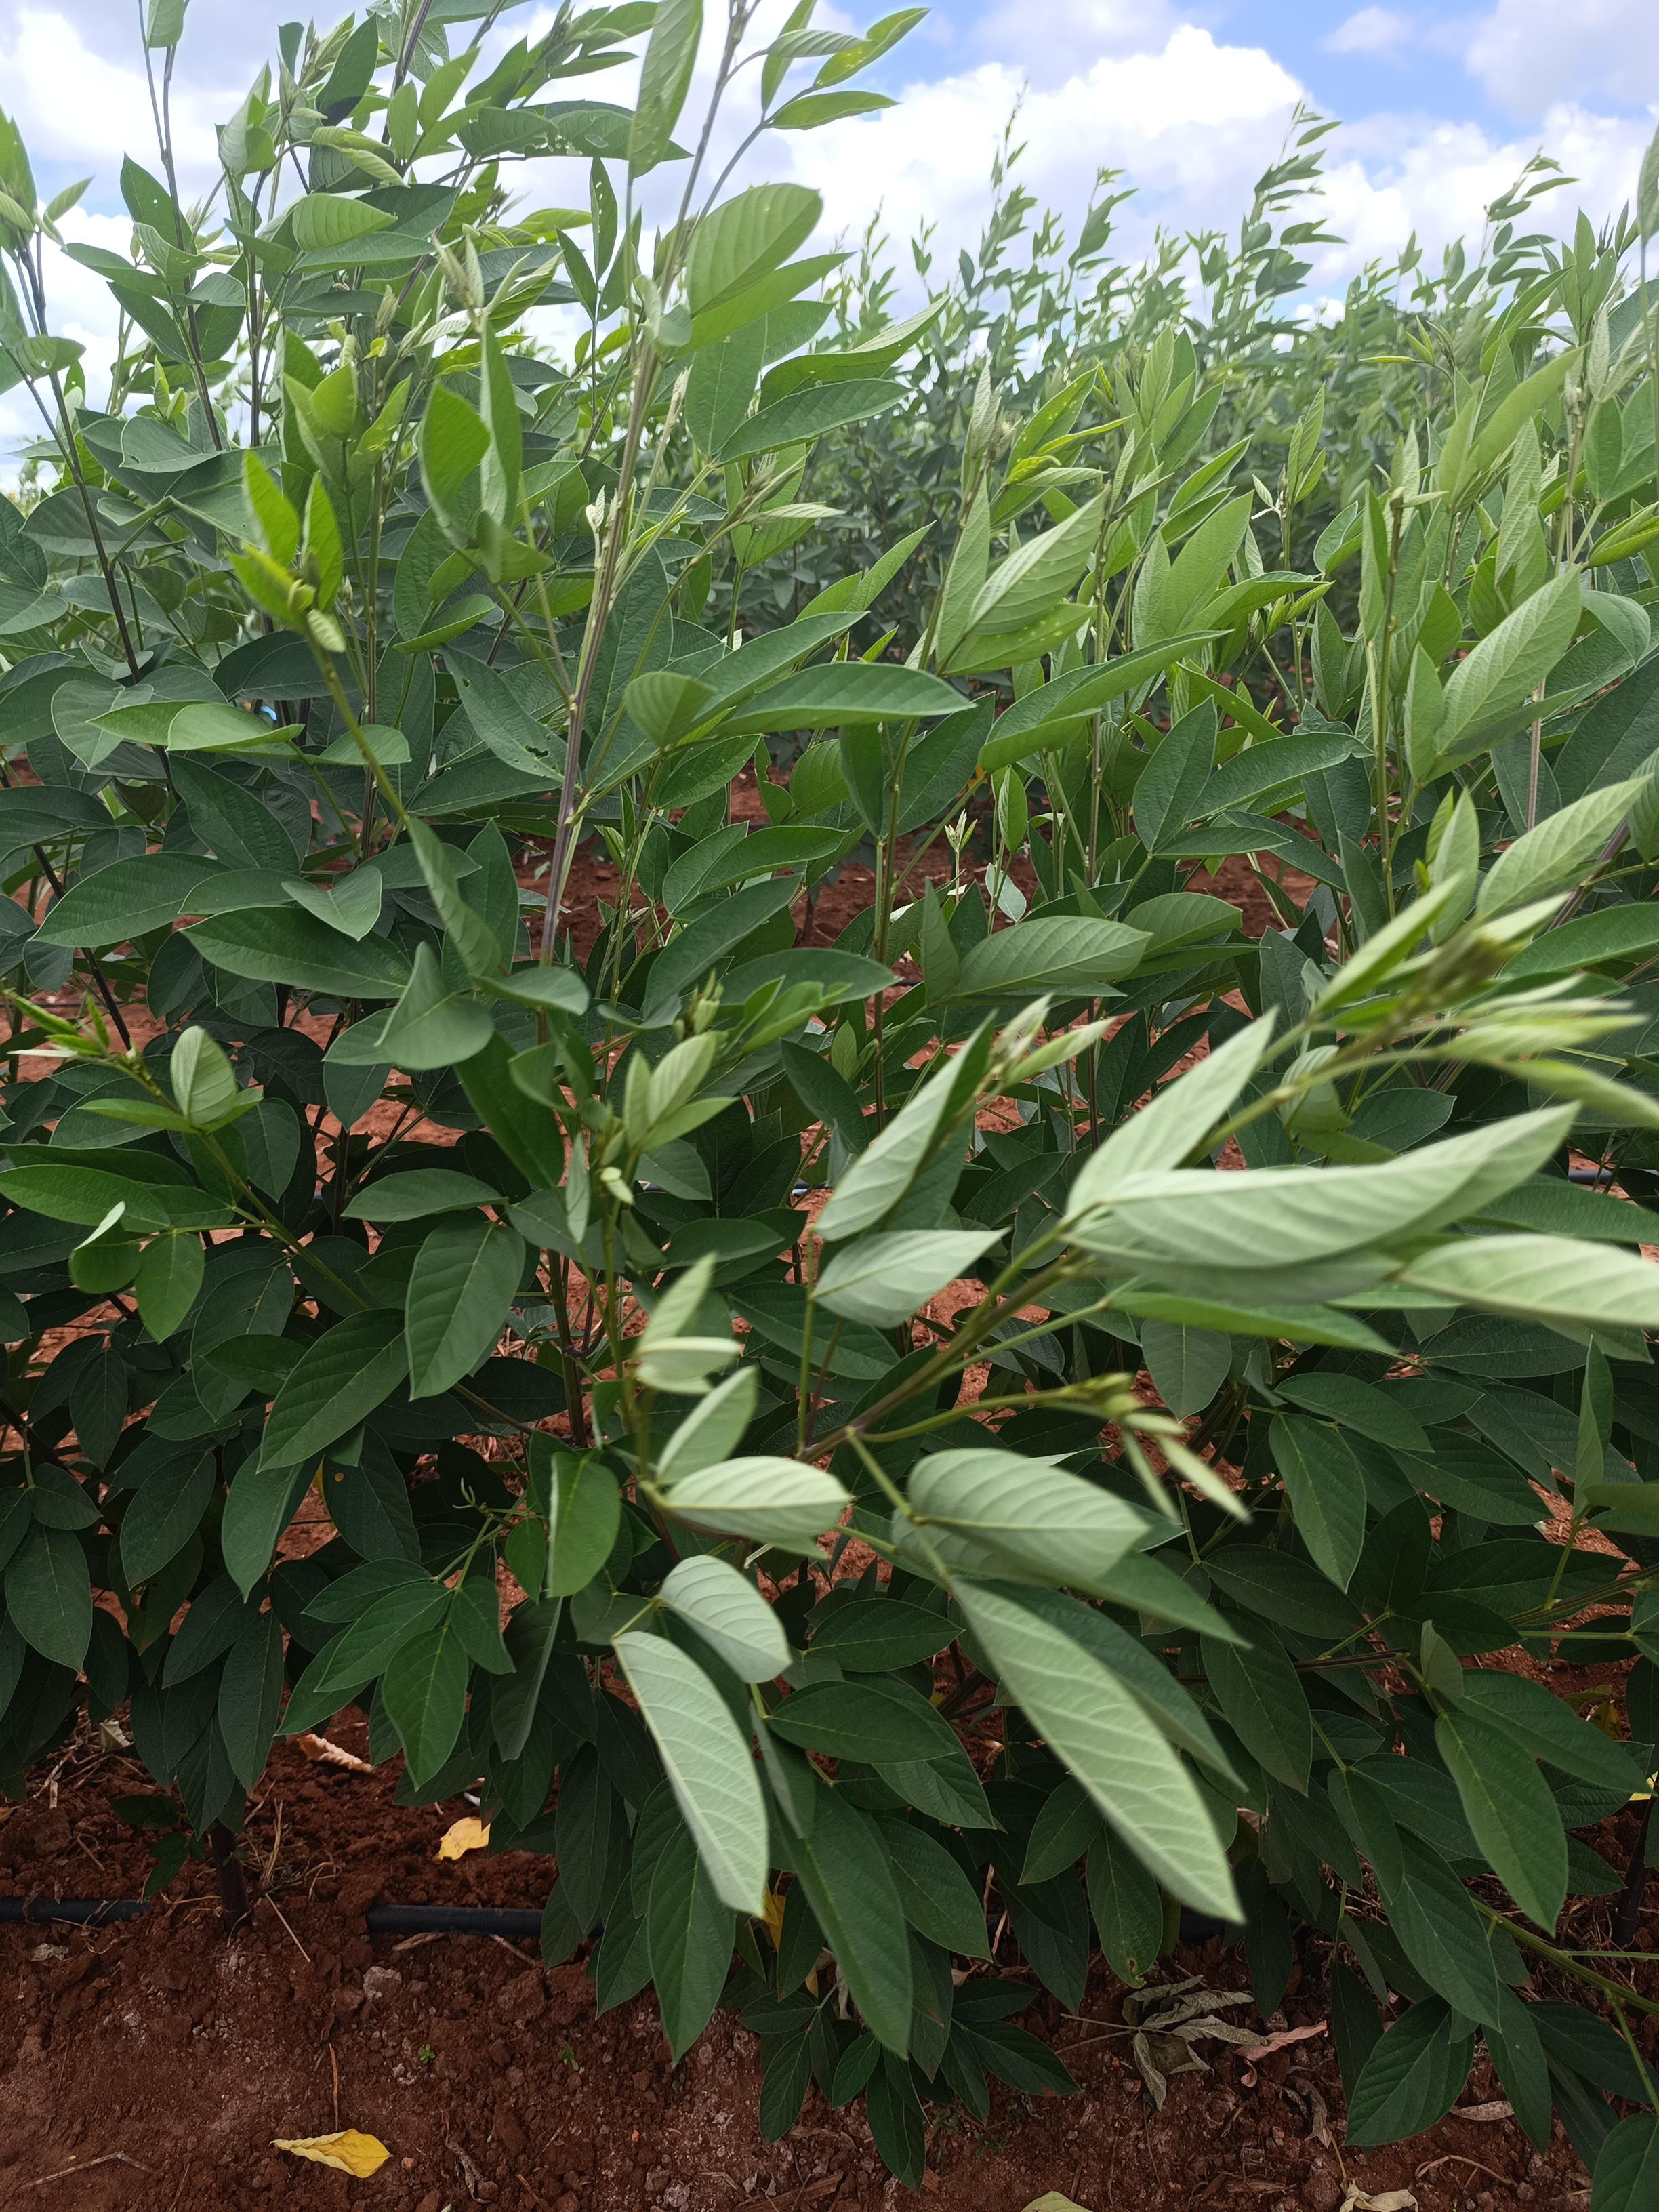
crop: pigeonpea
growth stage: vegetative
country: Kenya
